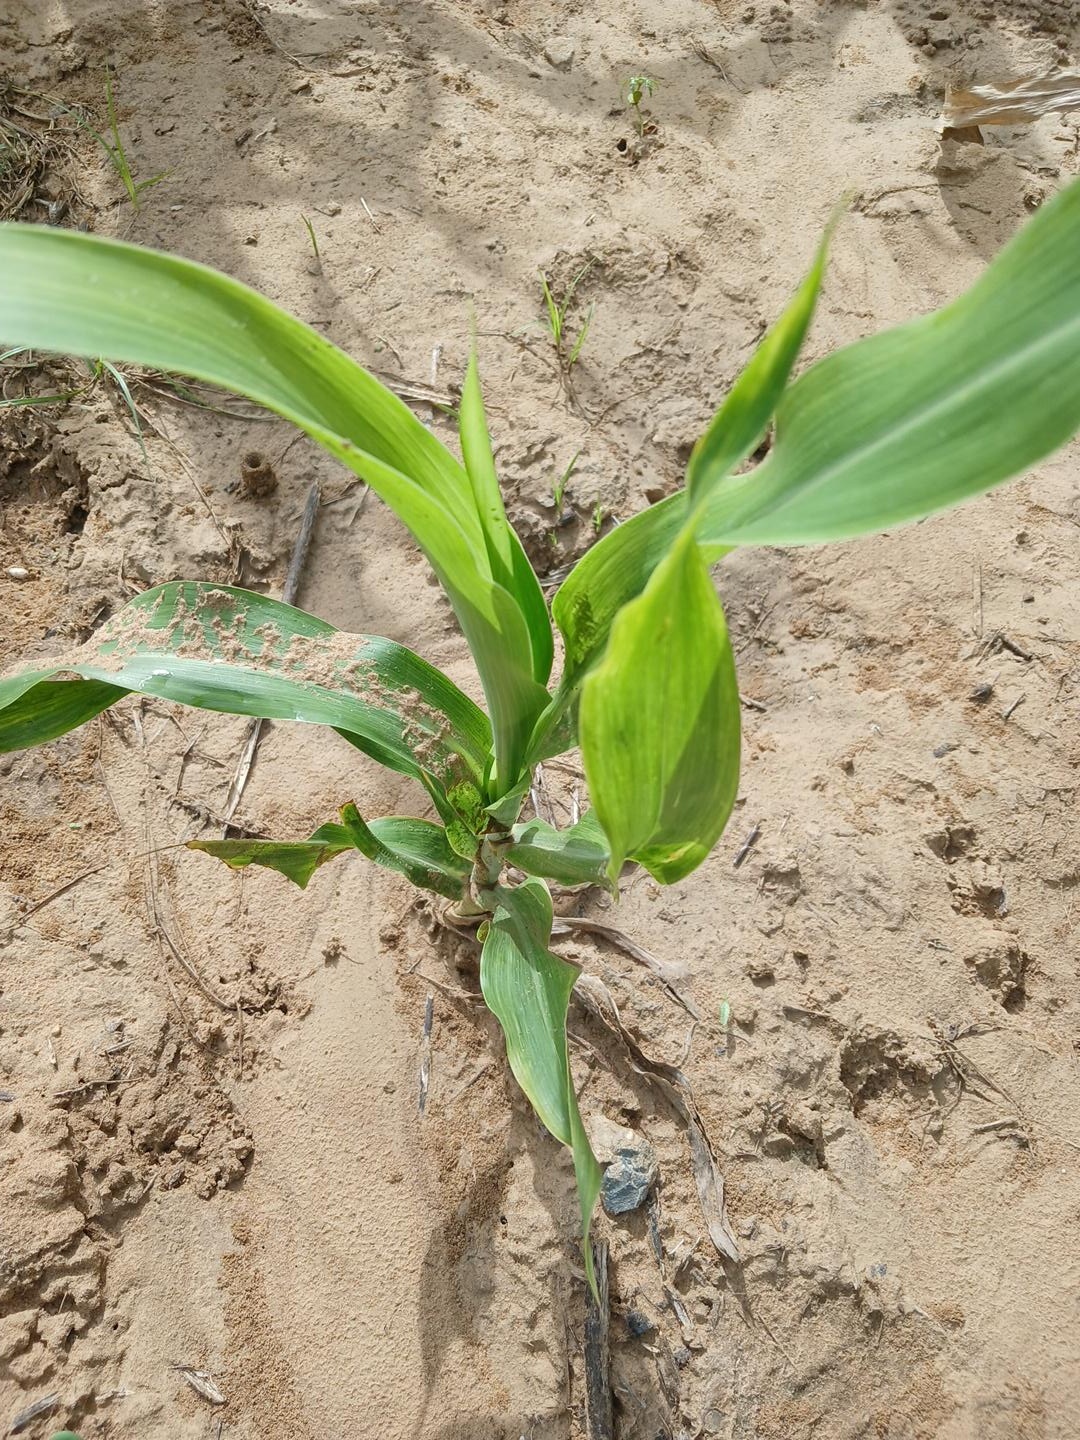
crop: sorghum
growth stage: vegetative
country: Senegal
